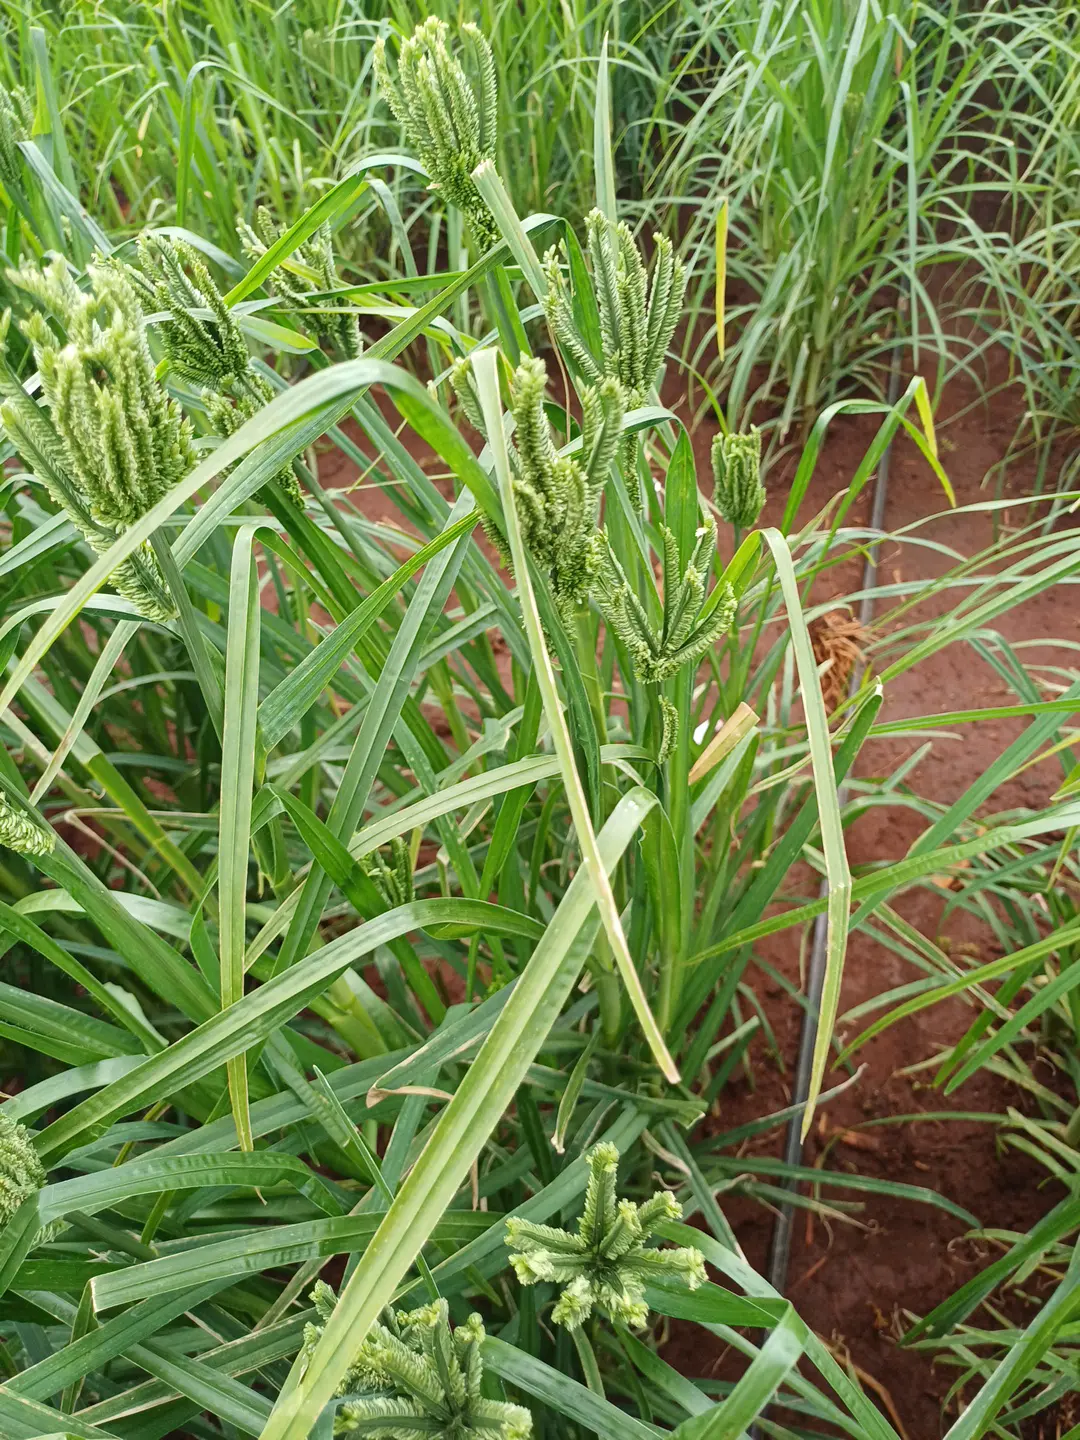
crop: finger millet
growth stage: flowering
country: Kenya
